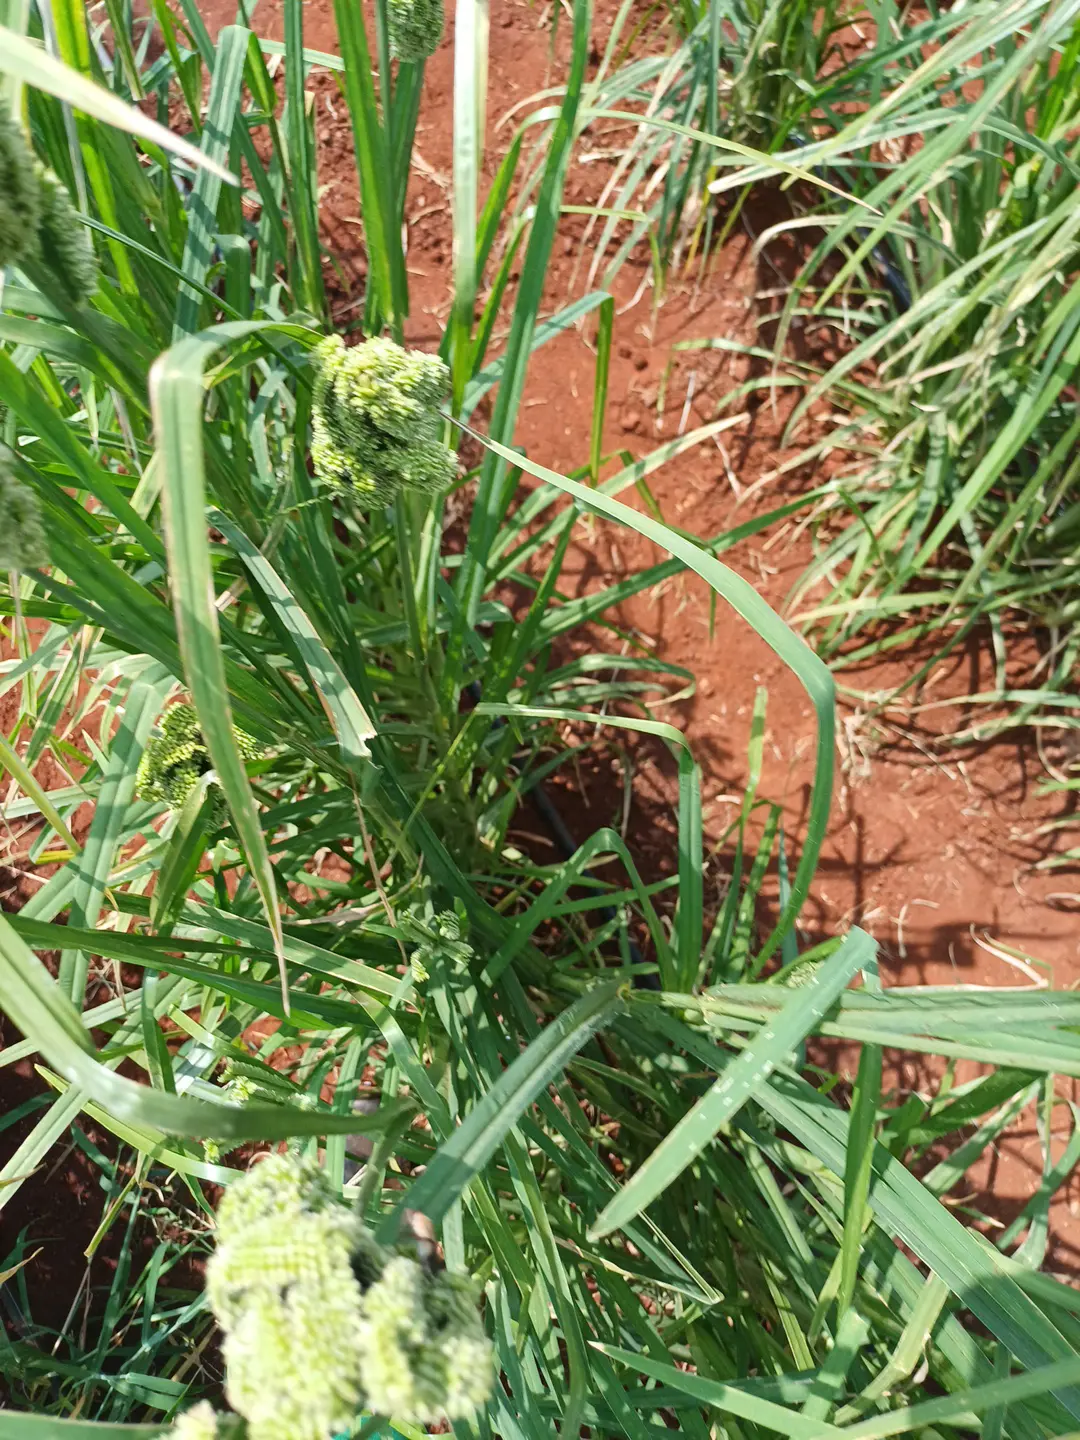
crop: finger millet
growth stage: filling grain
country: Kenya
